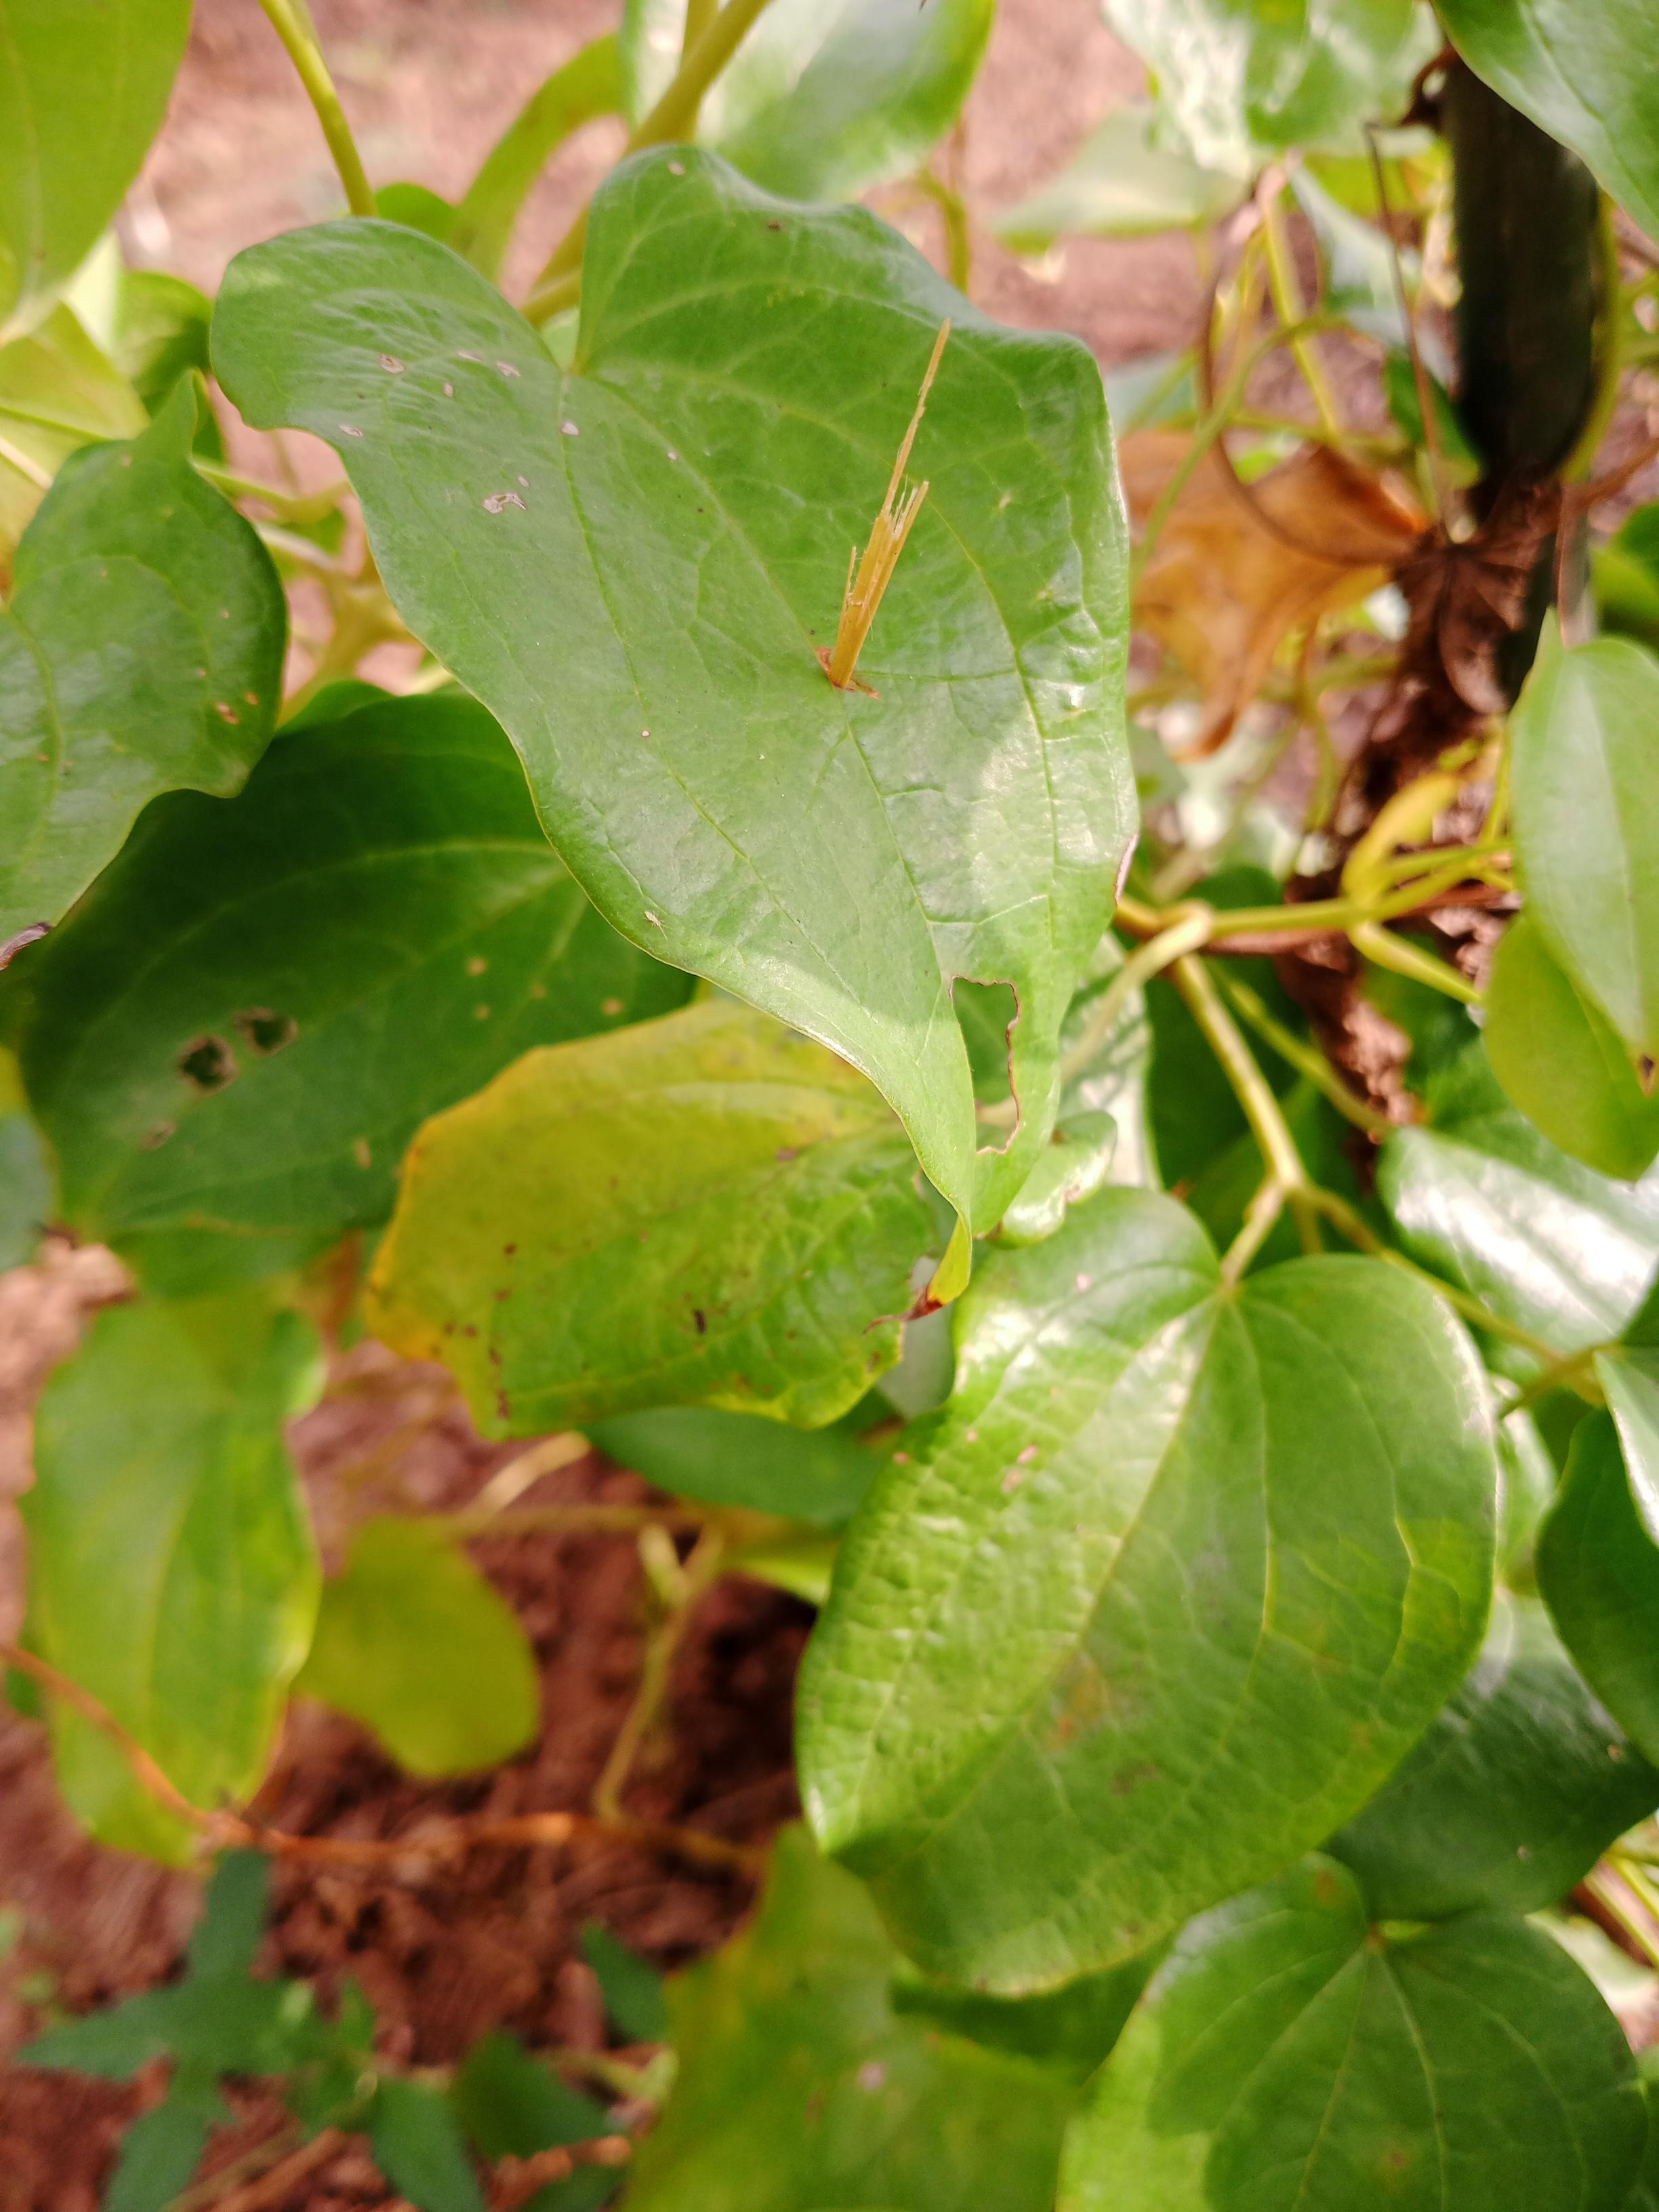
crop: yam
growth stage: vegetative
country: Nigeria
